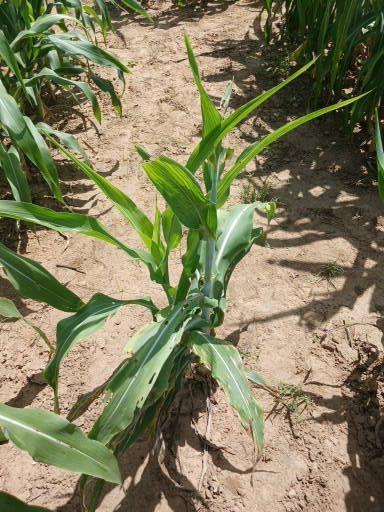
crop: sorghum
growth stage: vegetative
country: Senegal
